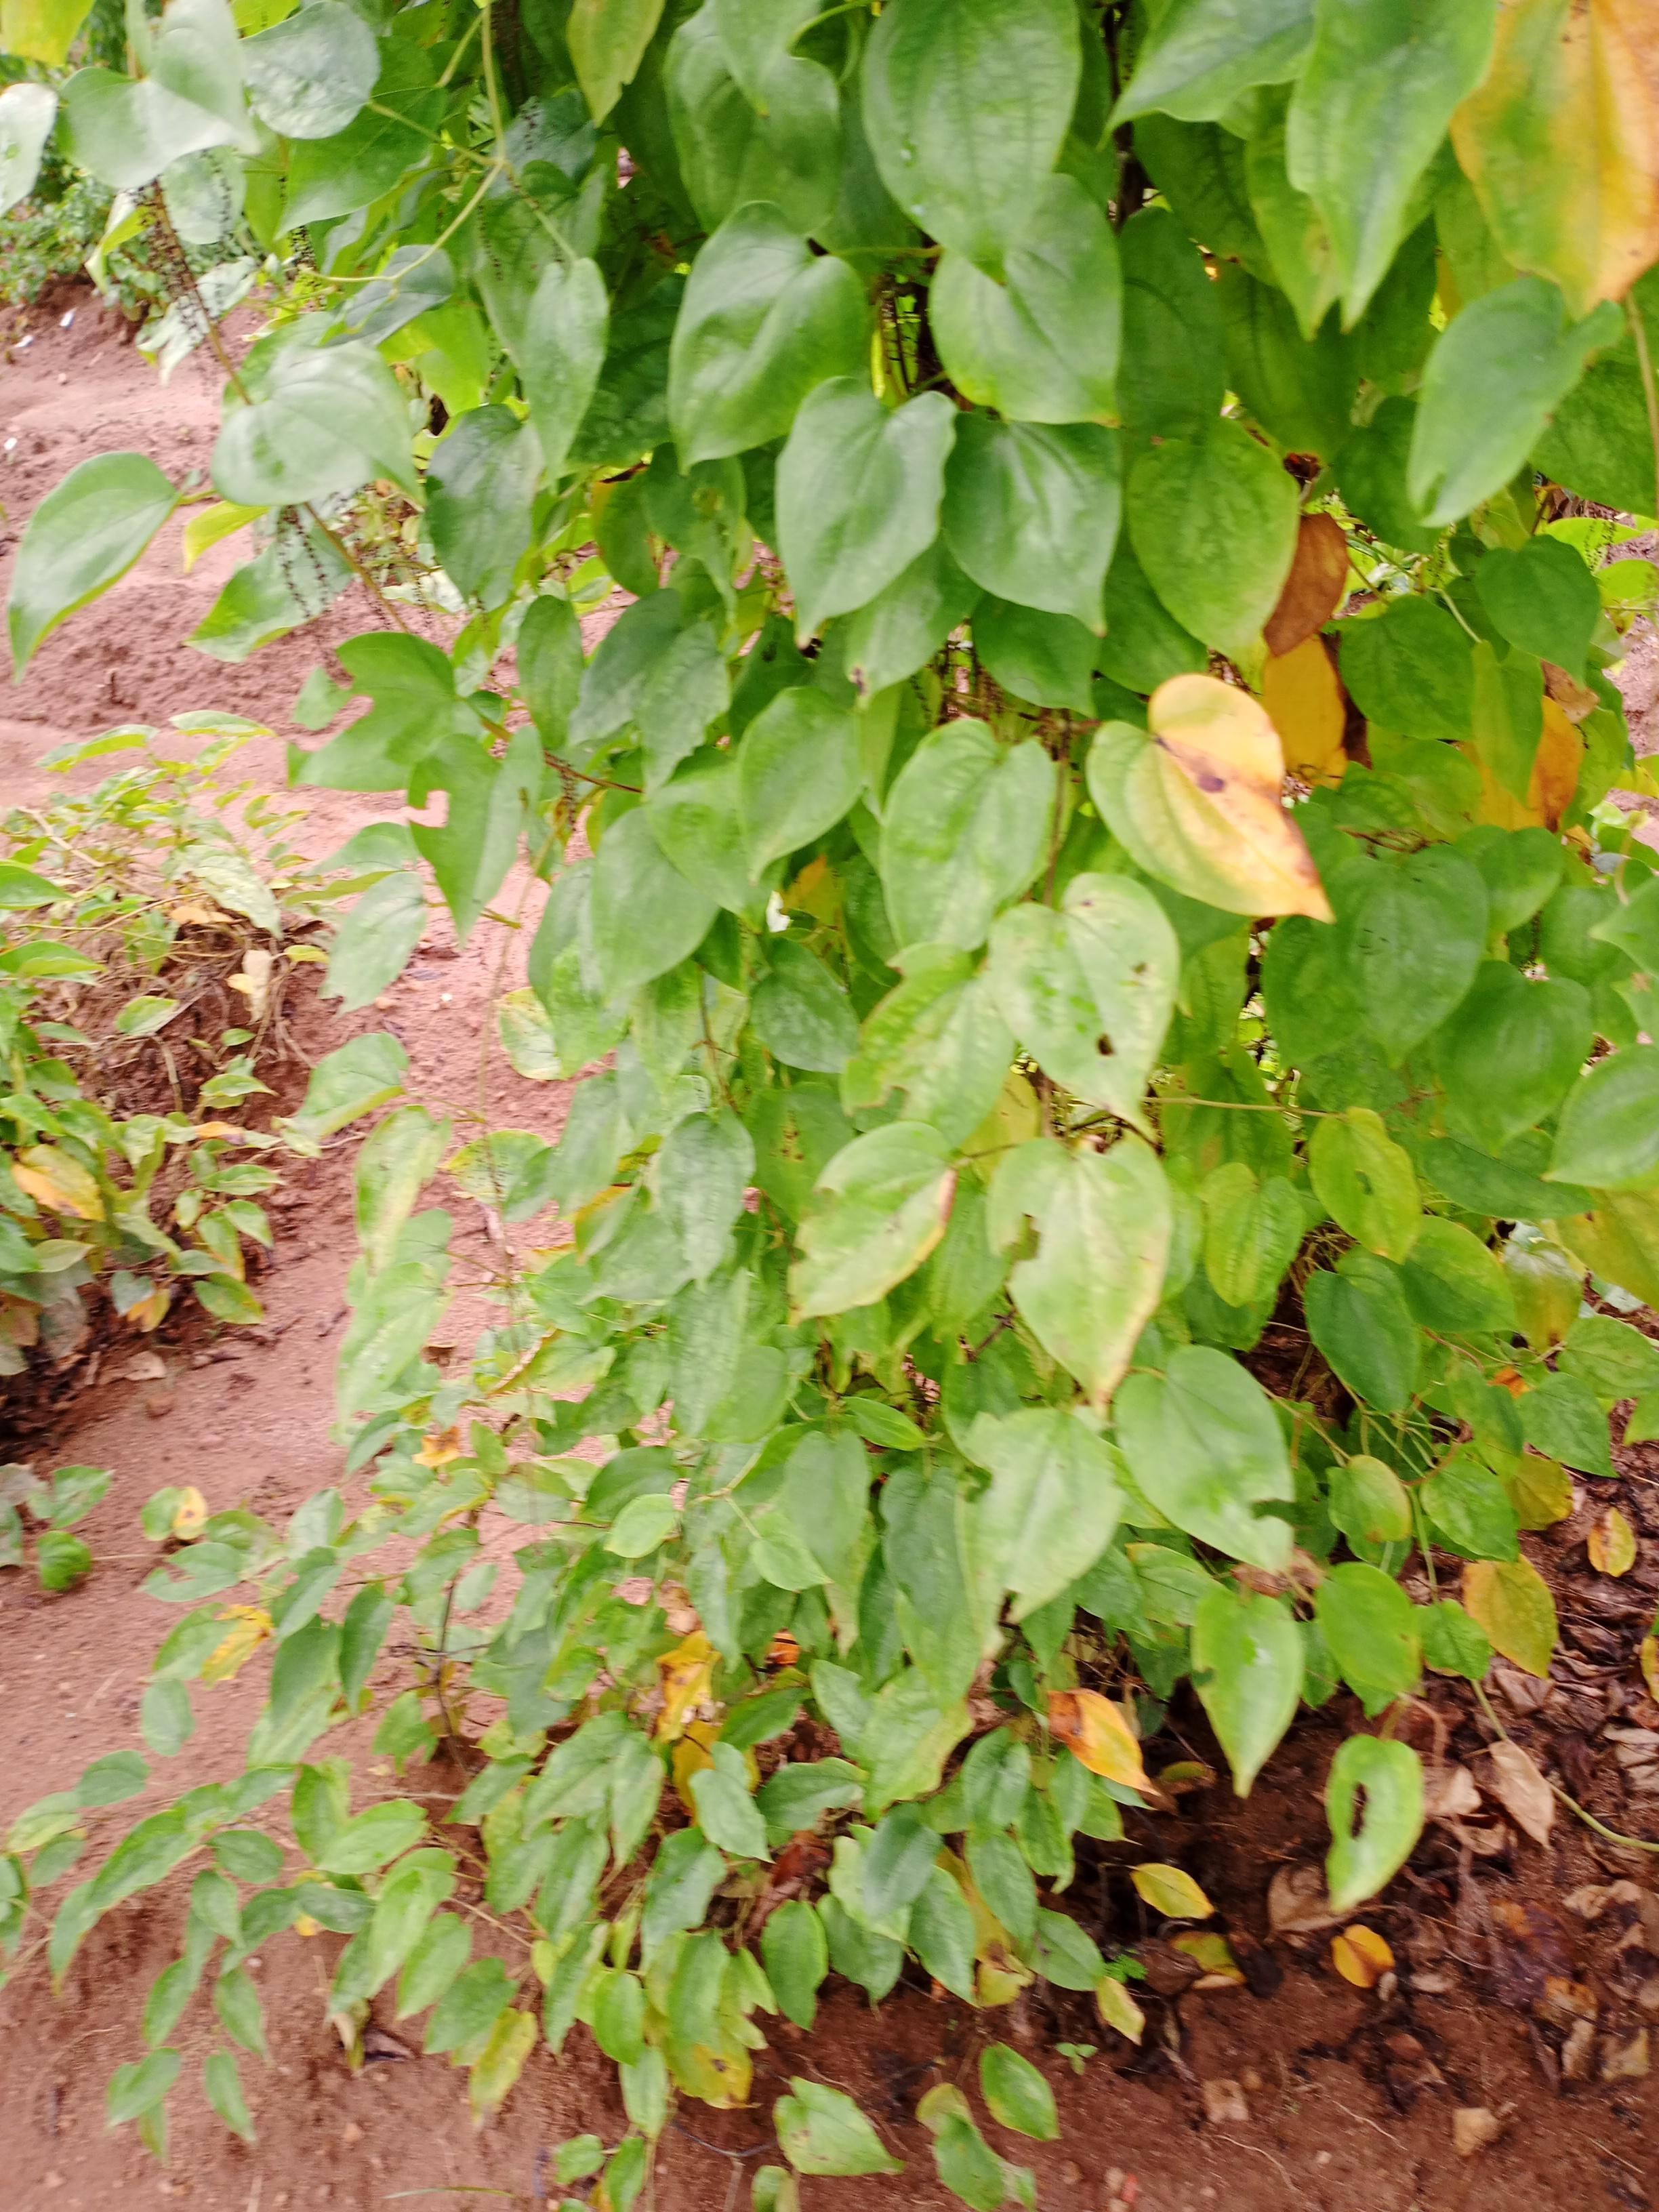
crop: yam
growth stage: vegetative
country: Nigeria
